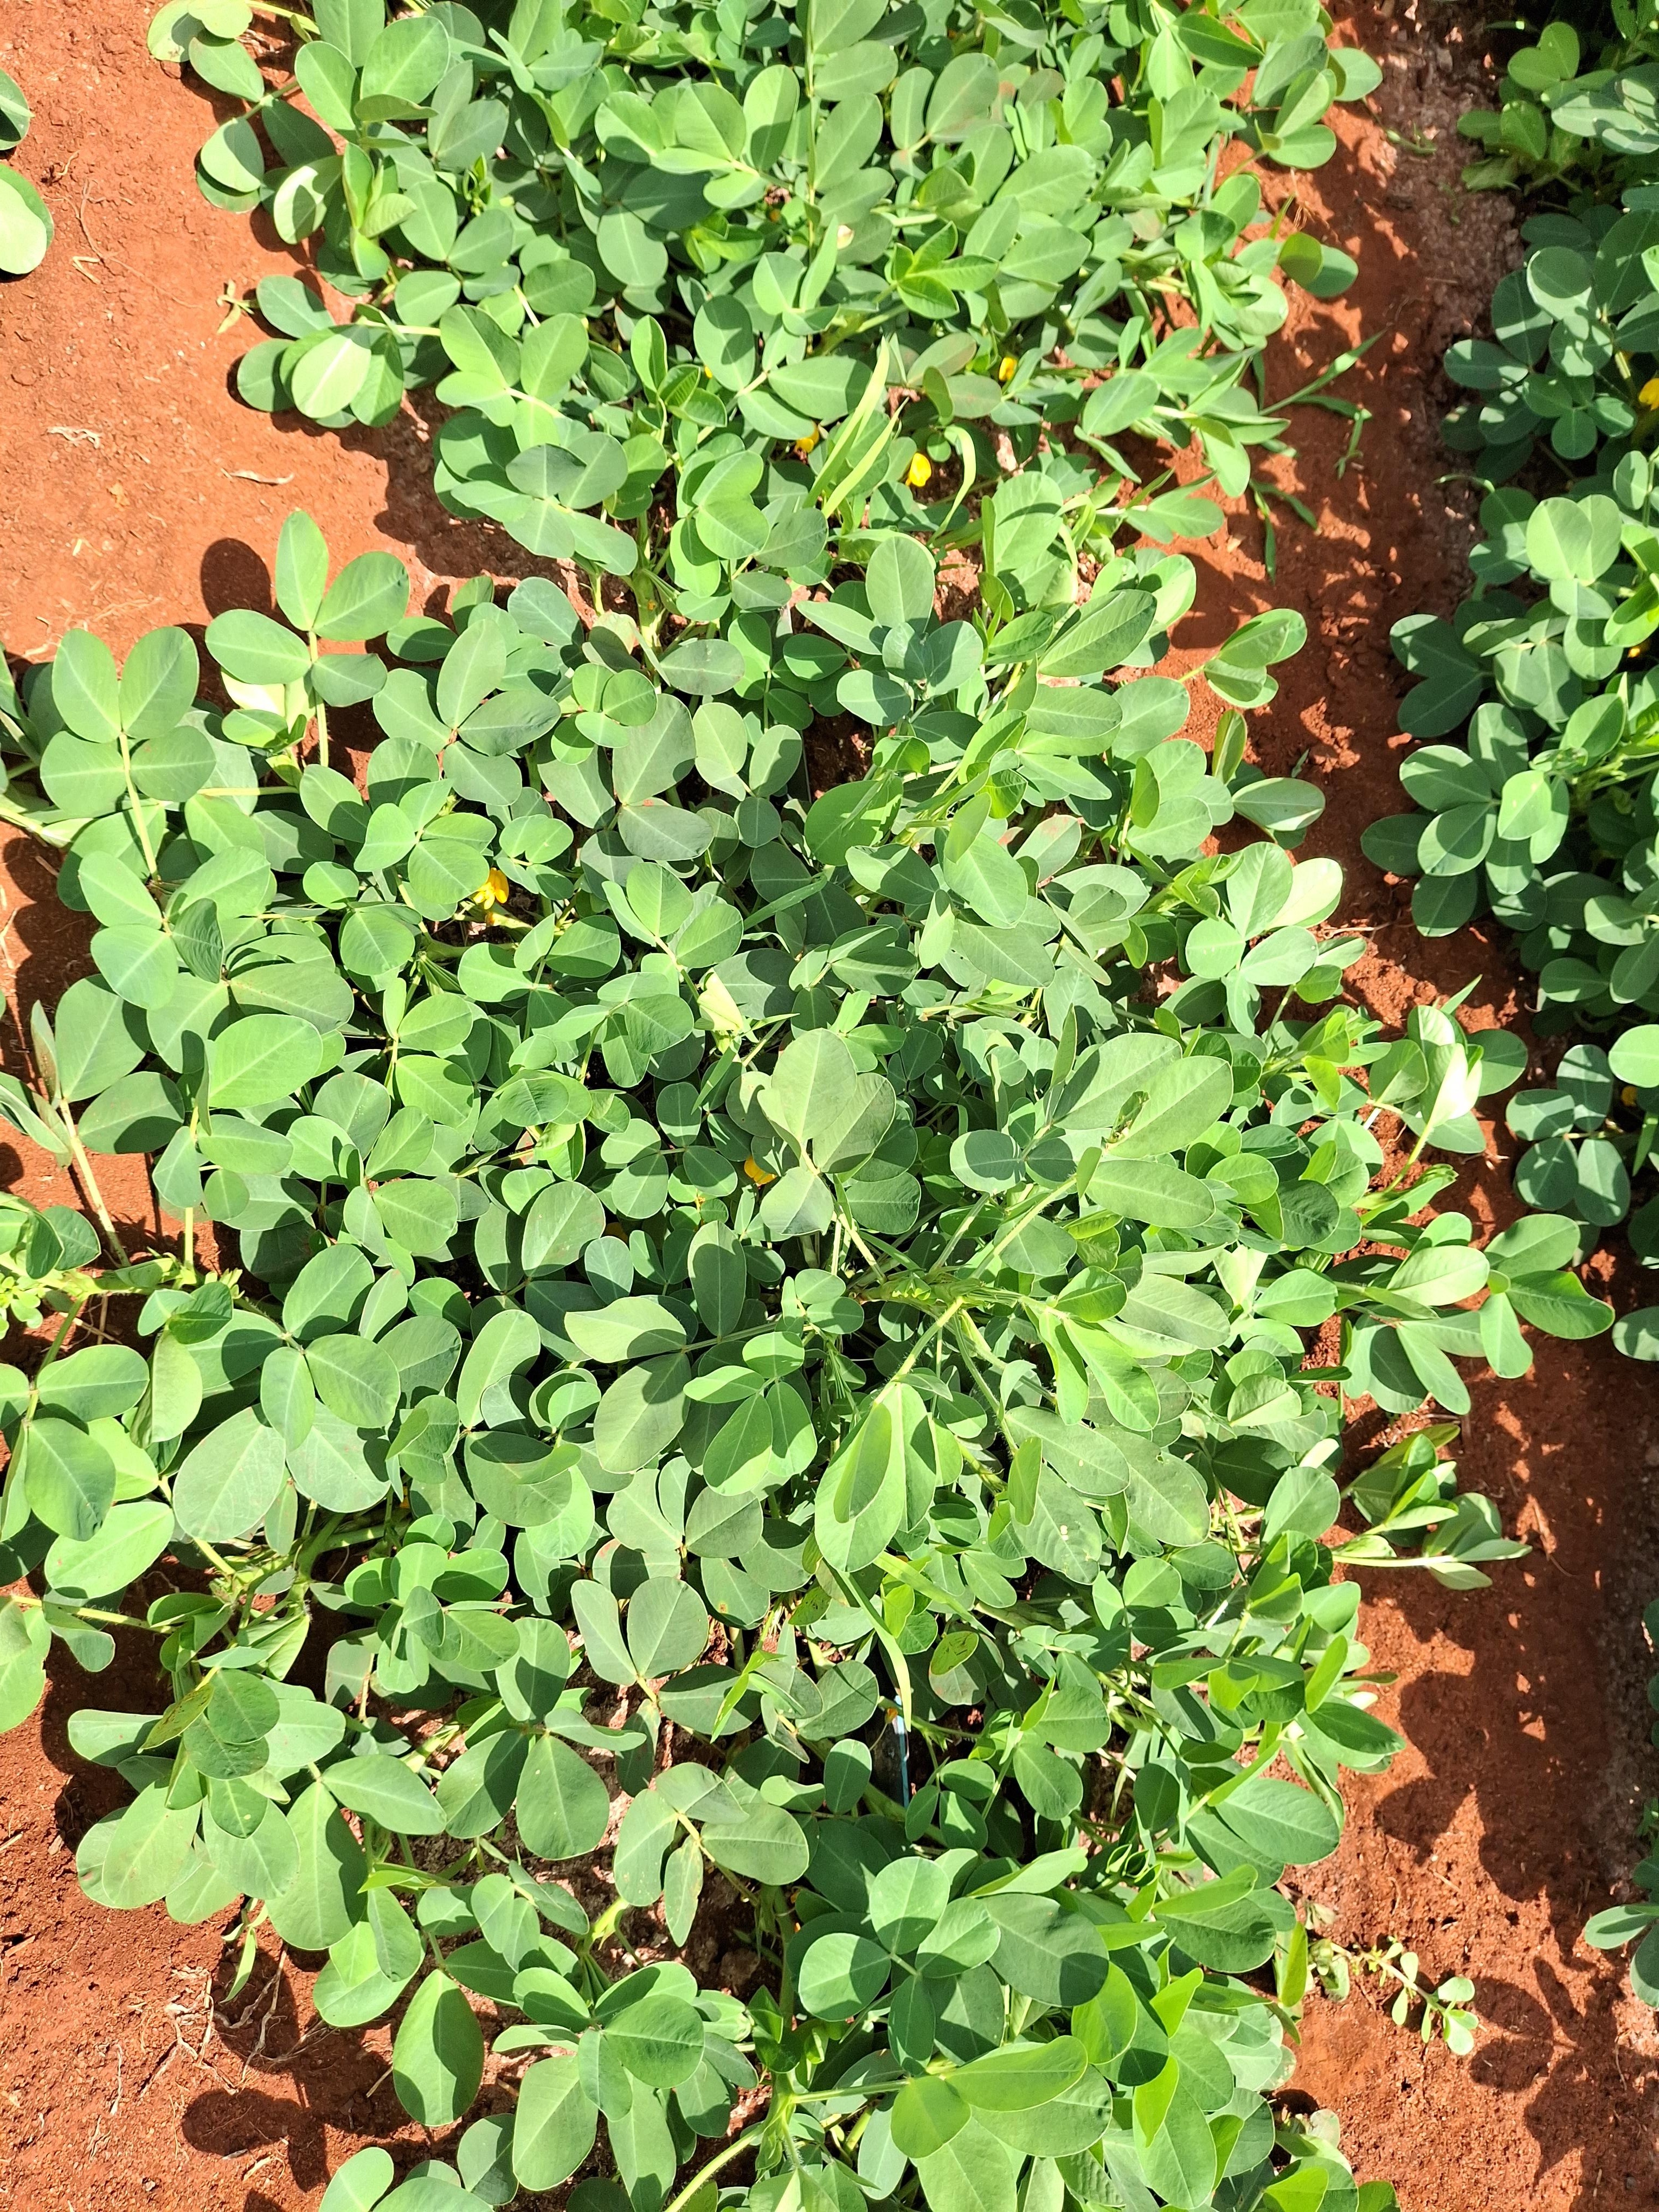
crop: groundnut
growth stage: flowering
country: Kenya
